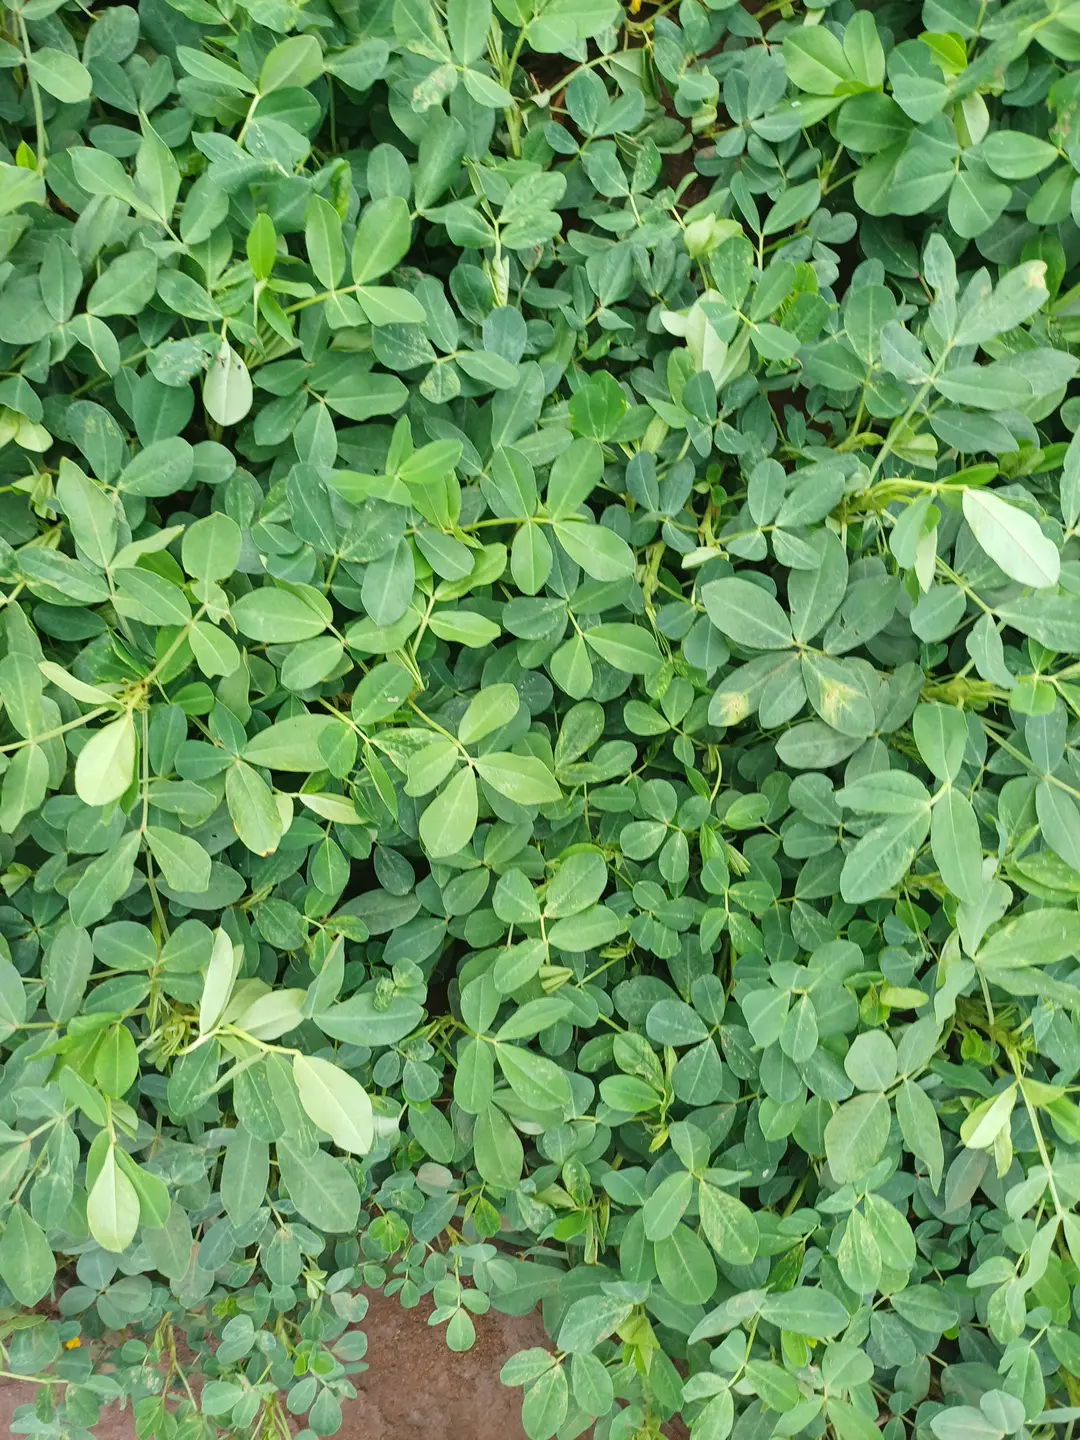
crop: groundnut
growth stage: flowering
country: Kenya
